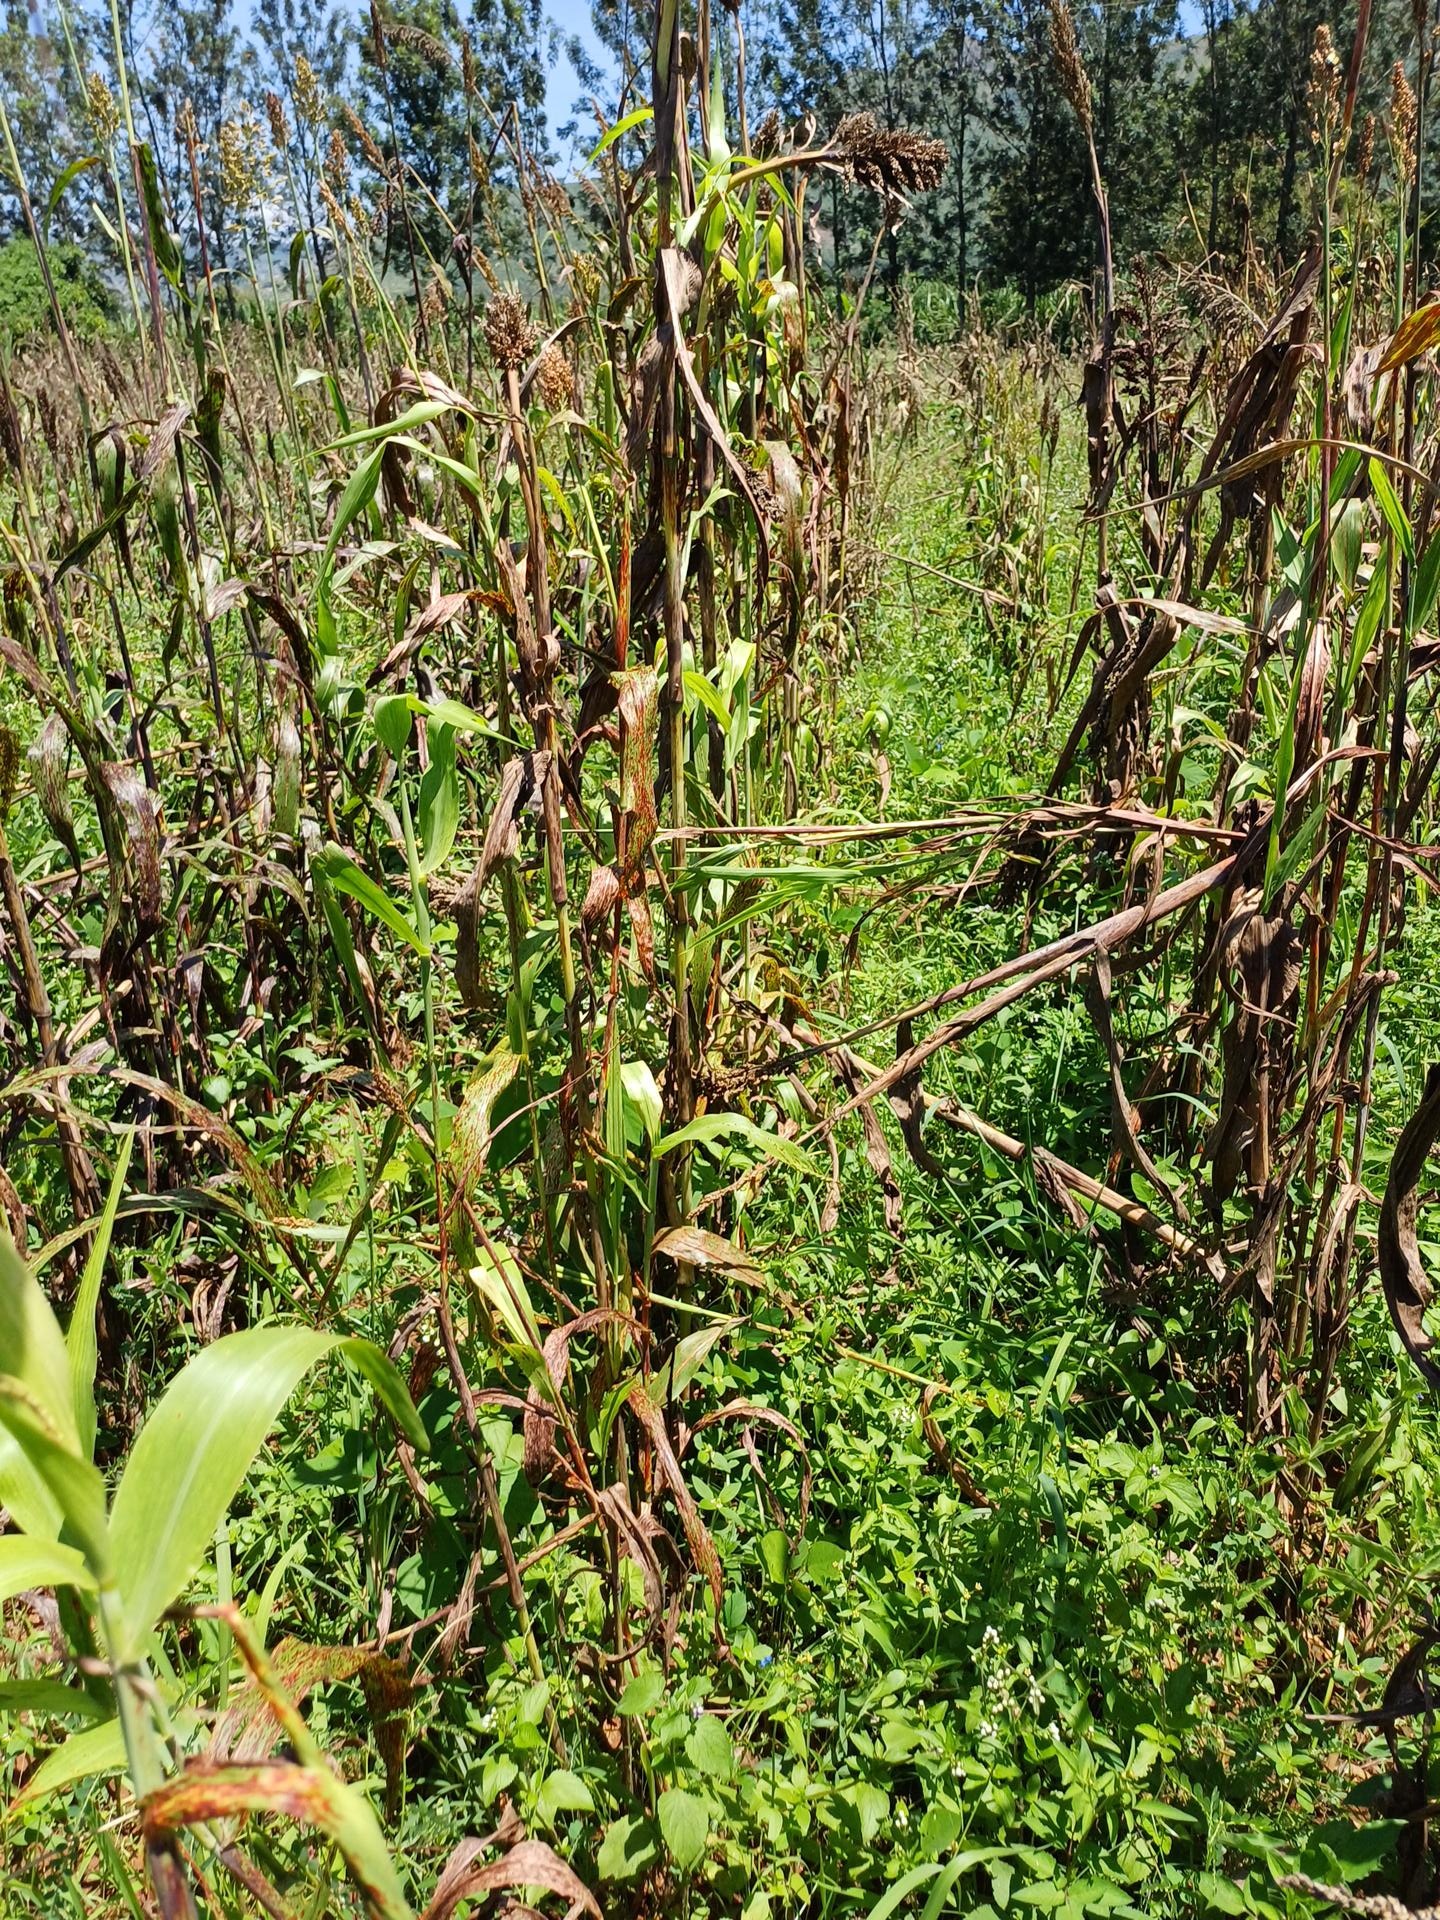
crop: sorghum
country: Kenya
